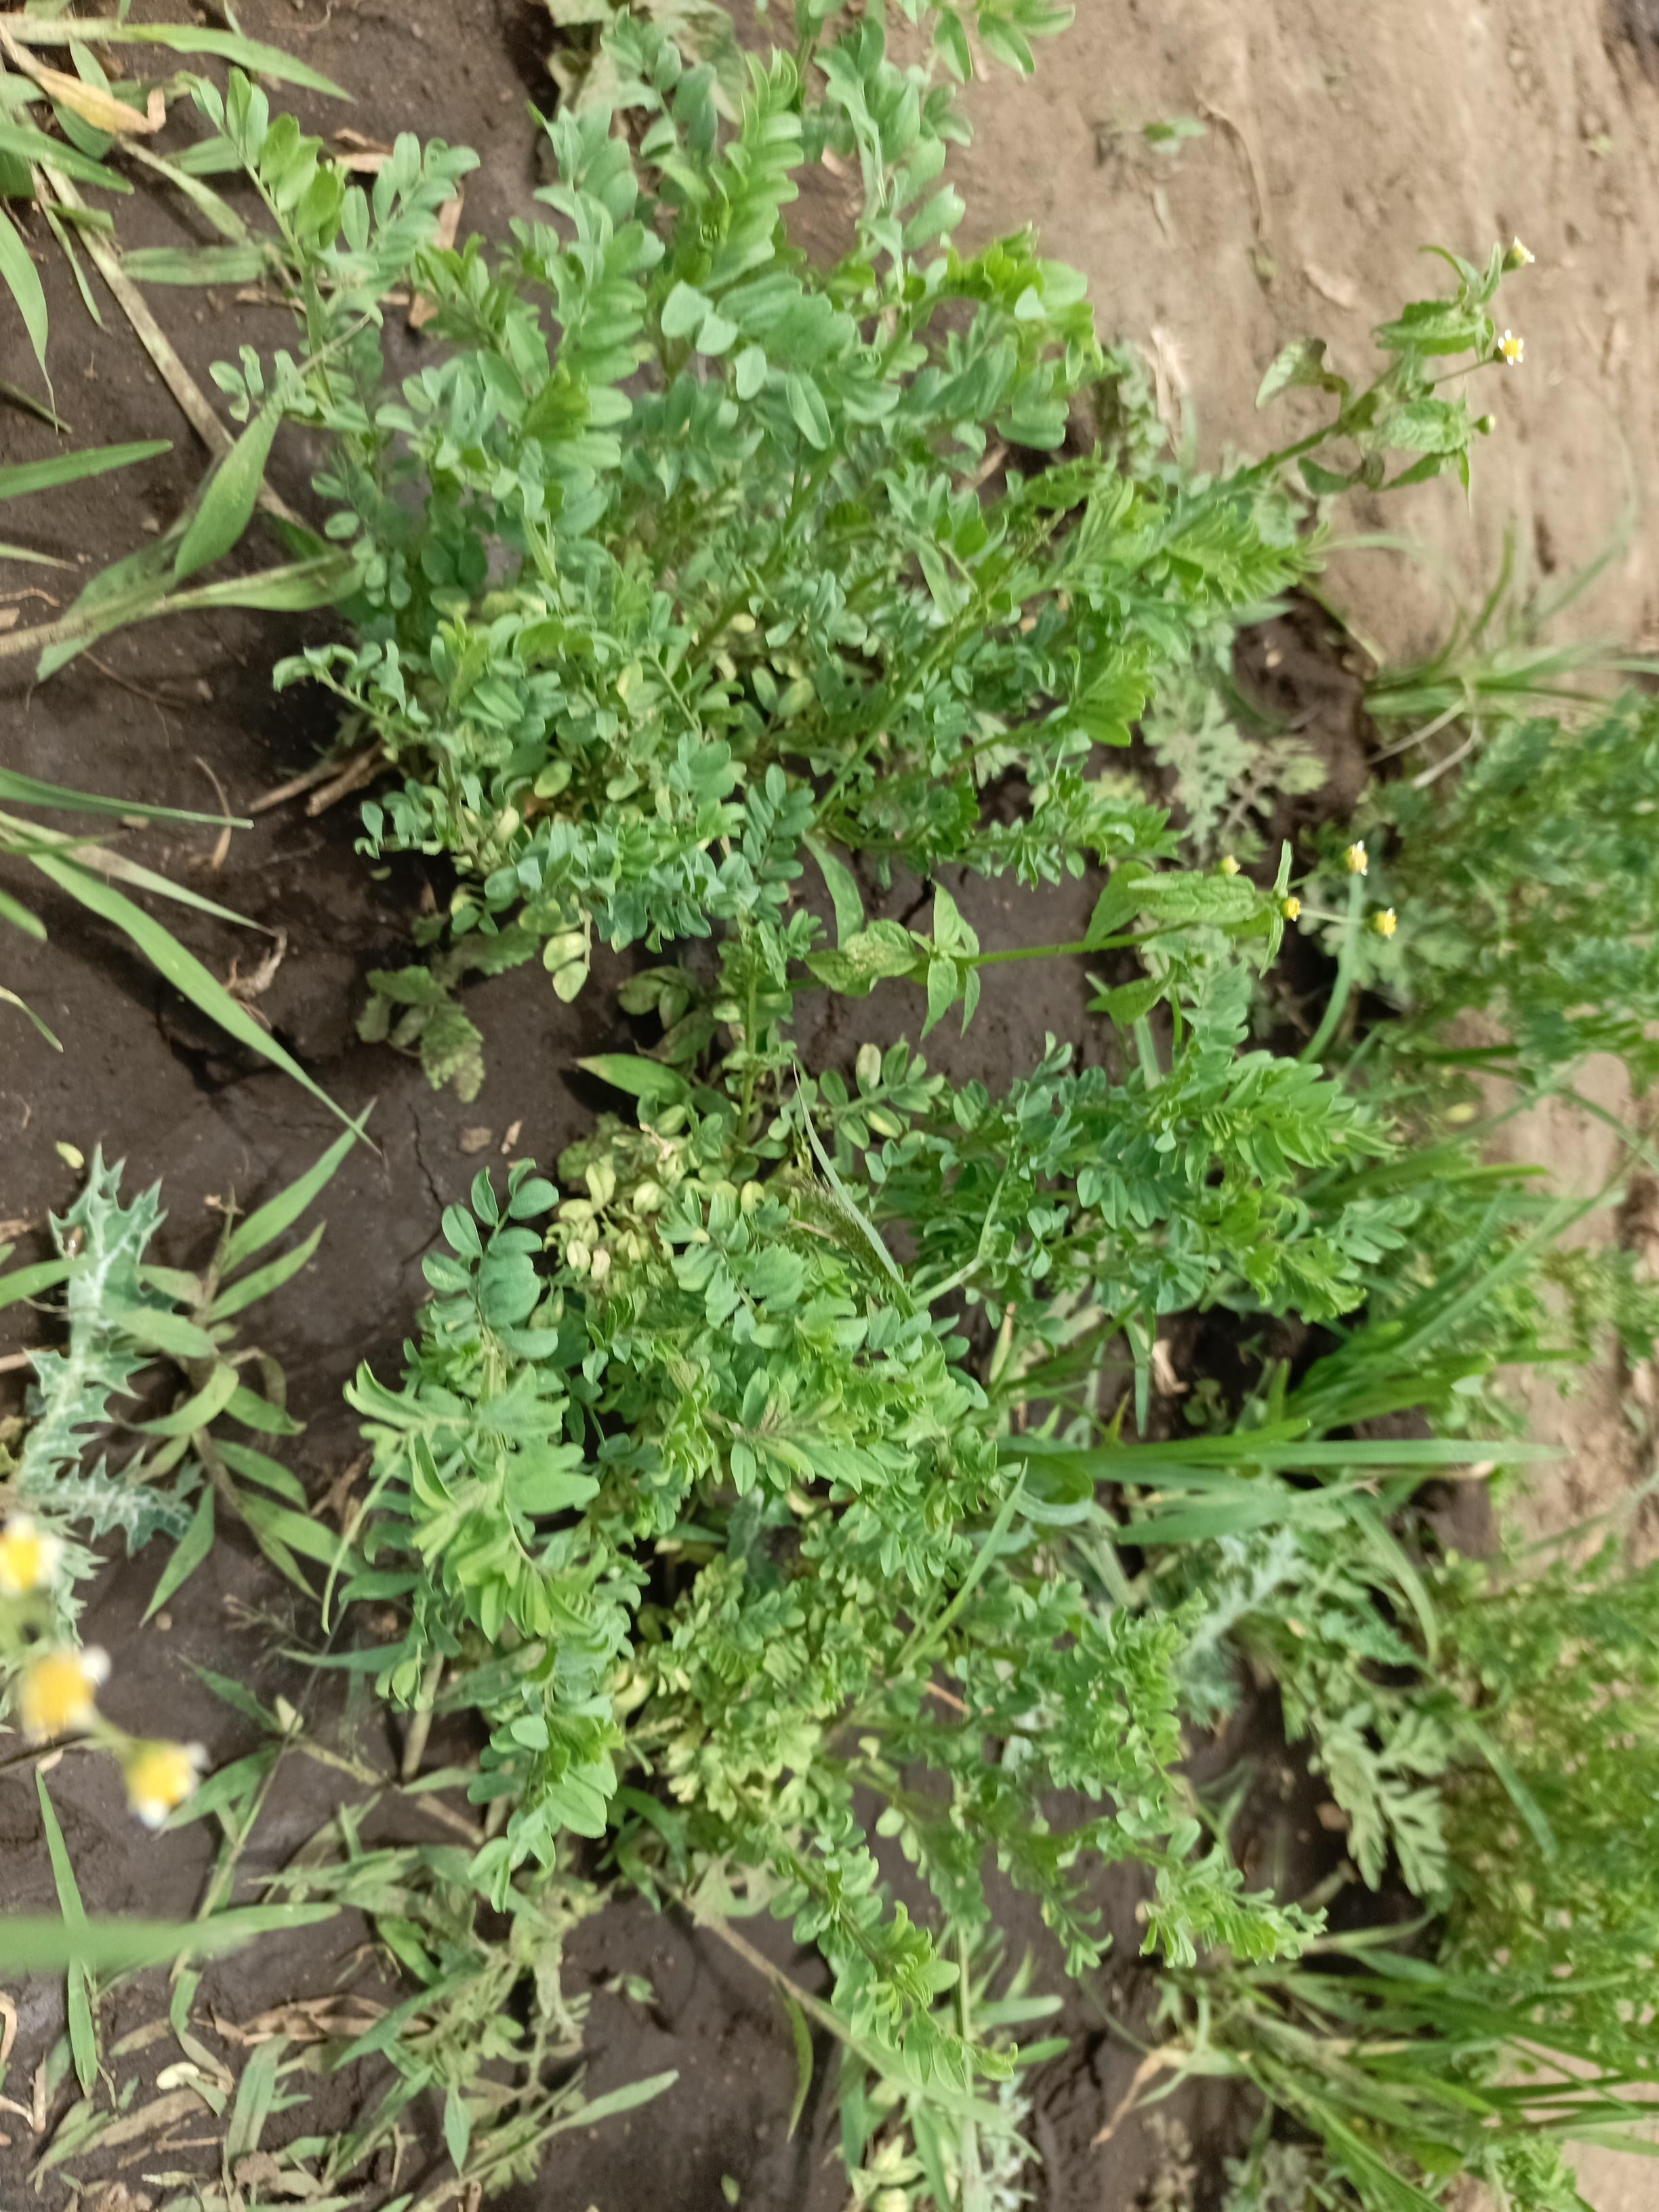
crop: lentil
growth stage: vegetative
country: Tanzania
